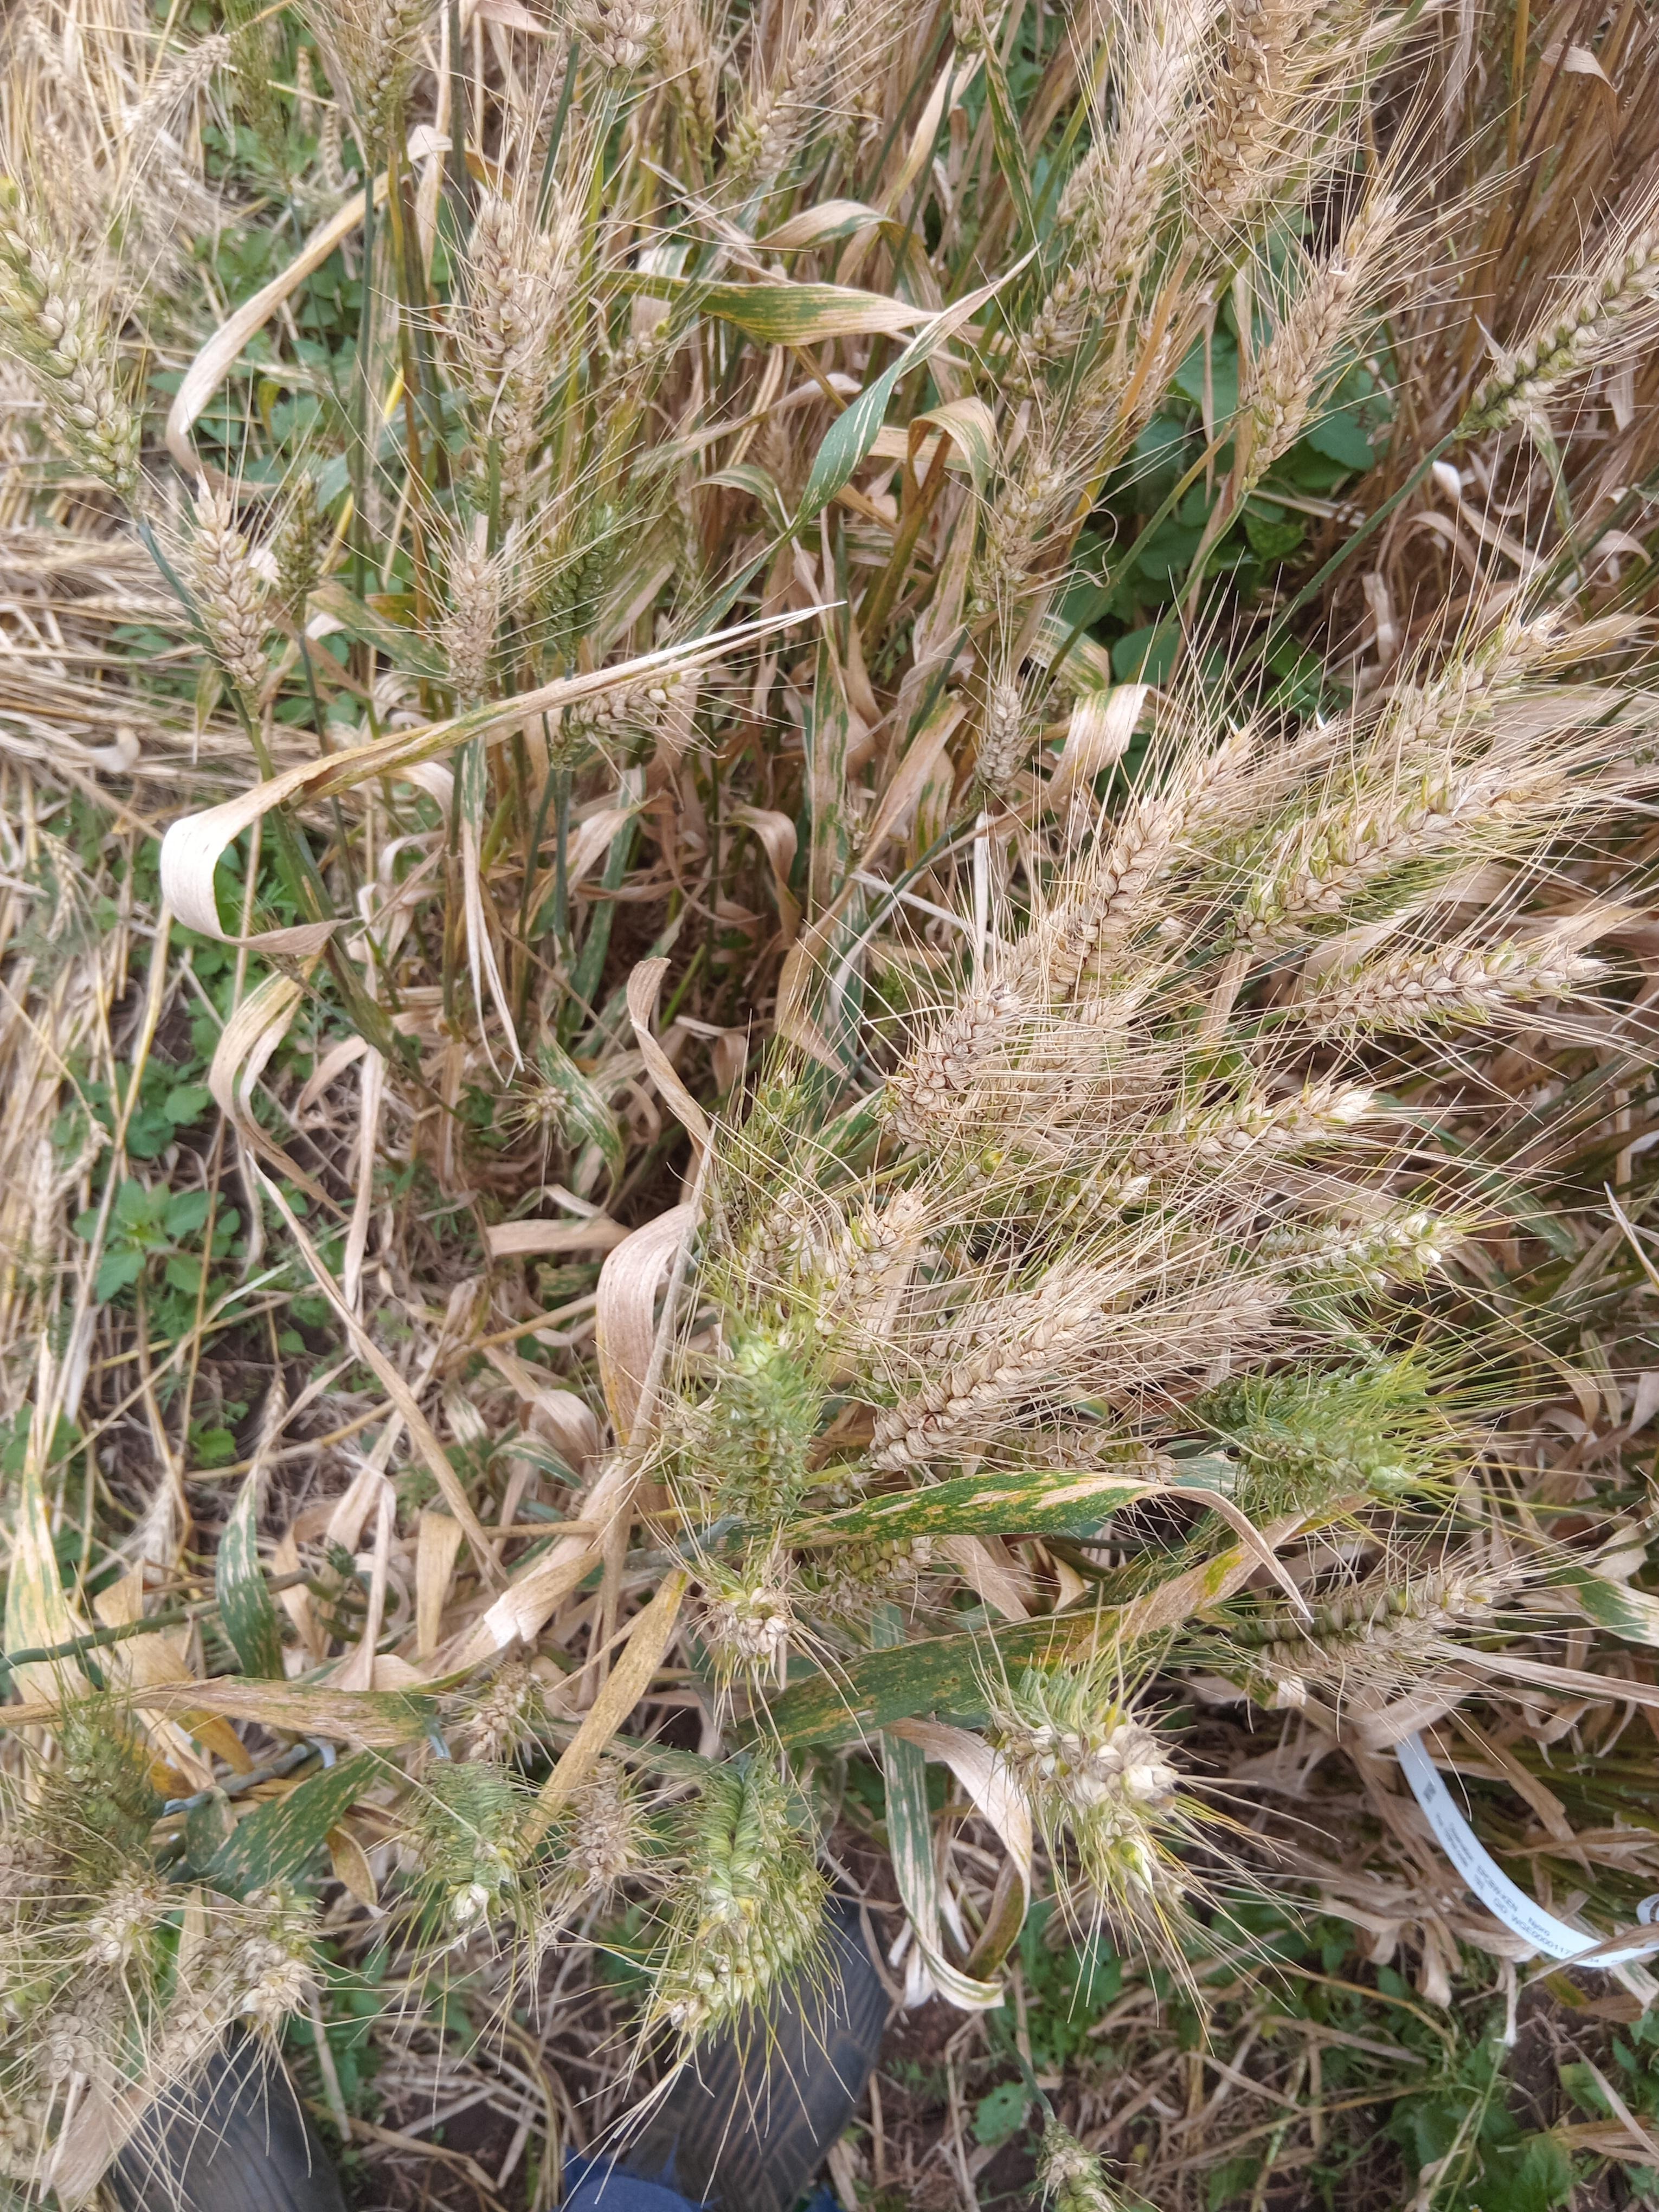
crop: wheat
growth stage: maturity
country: Kenya
